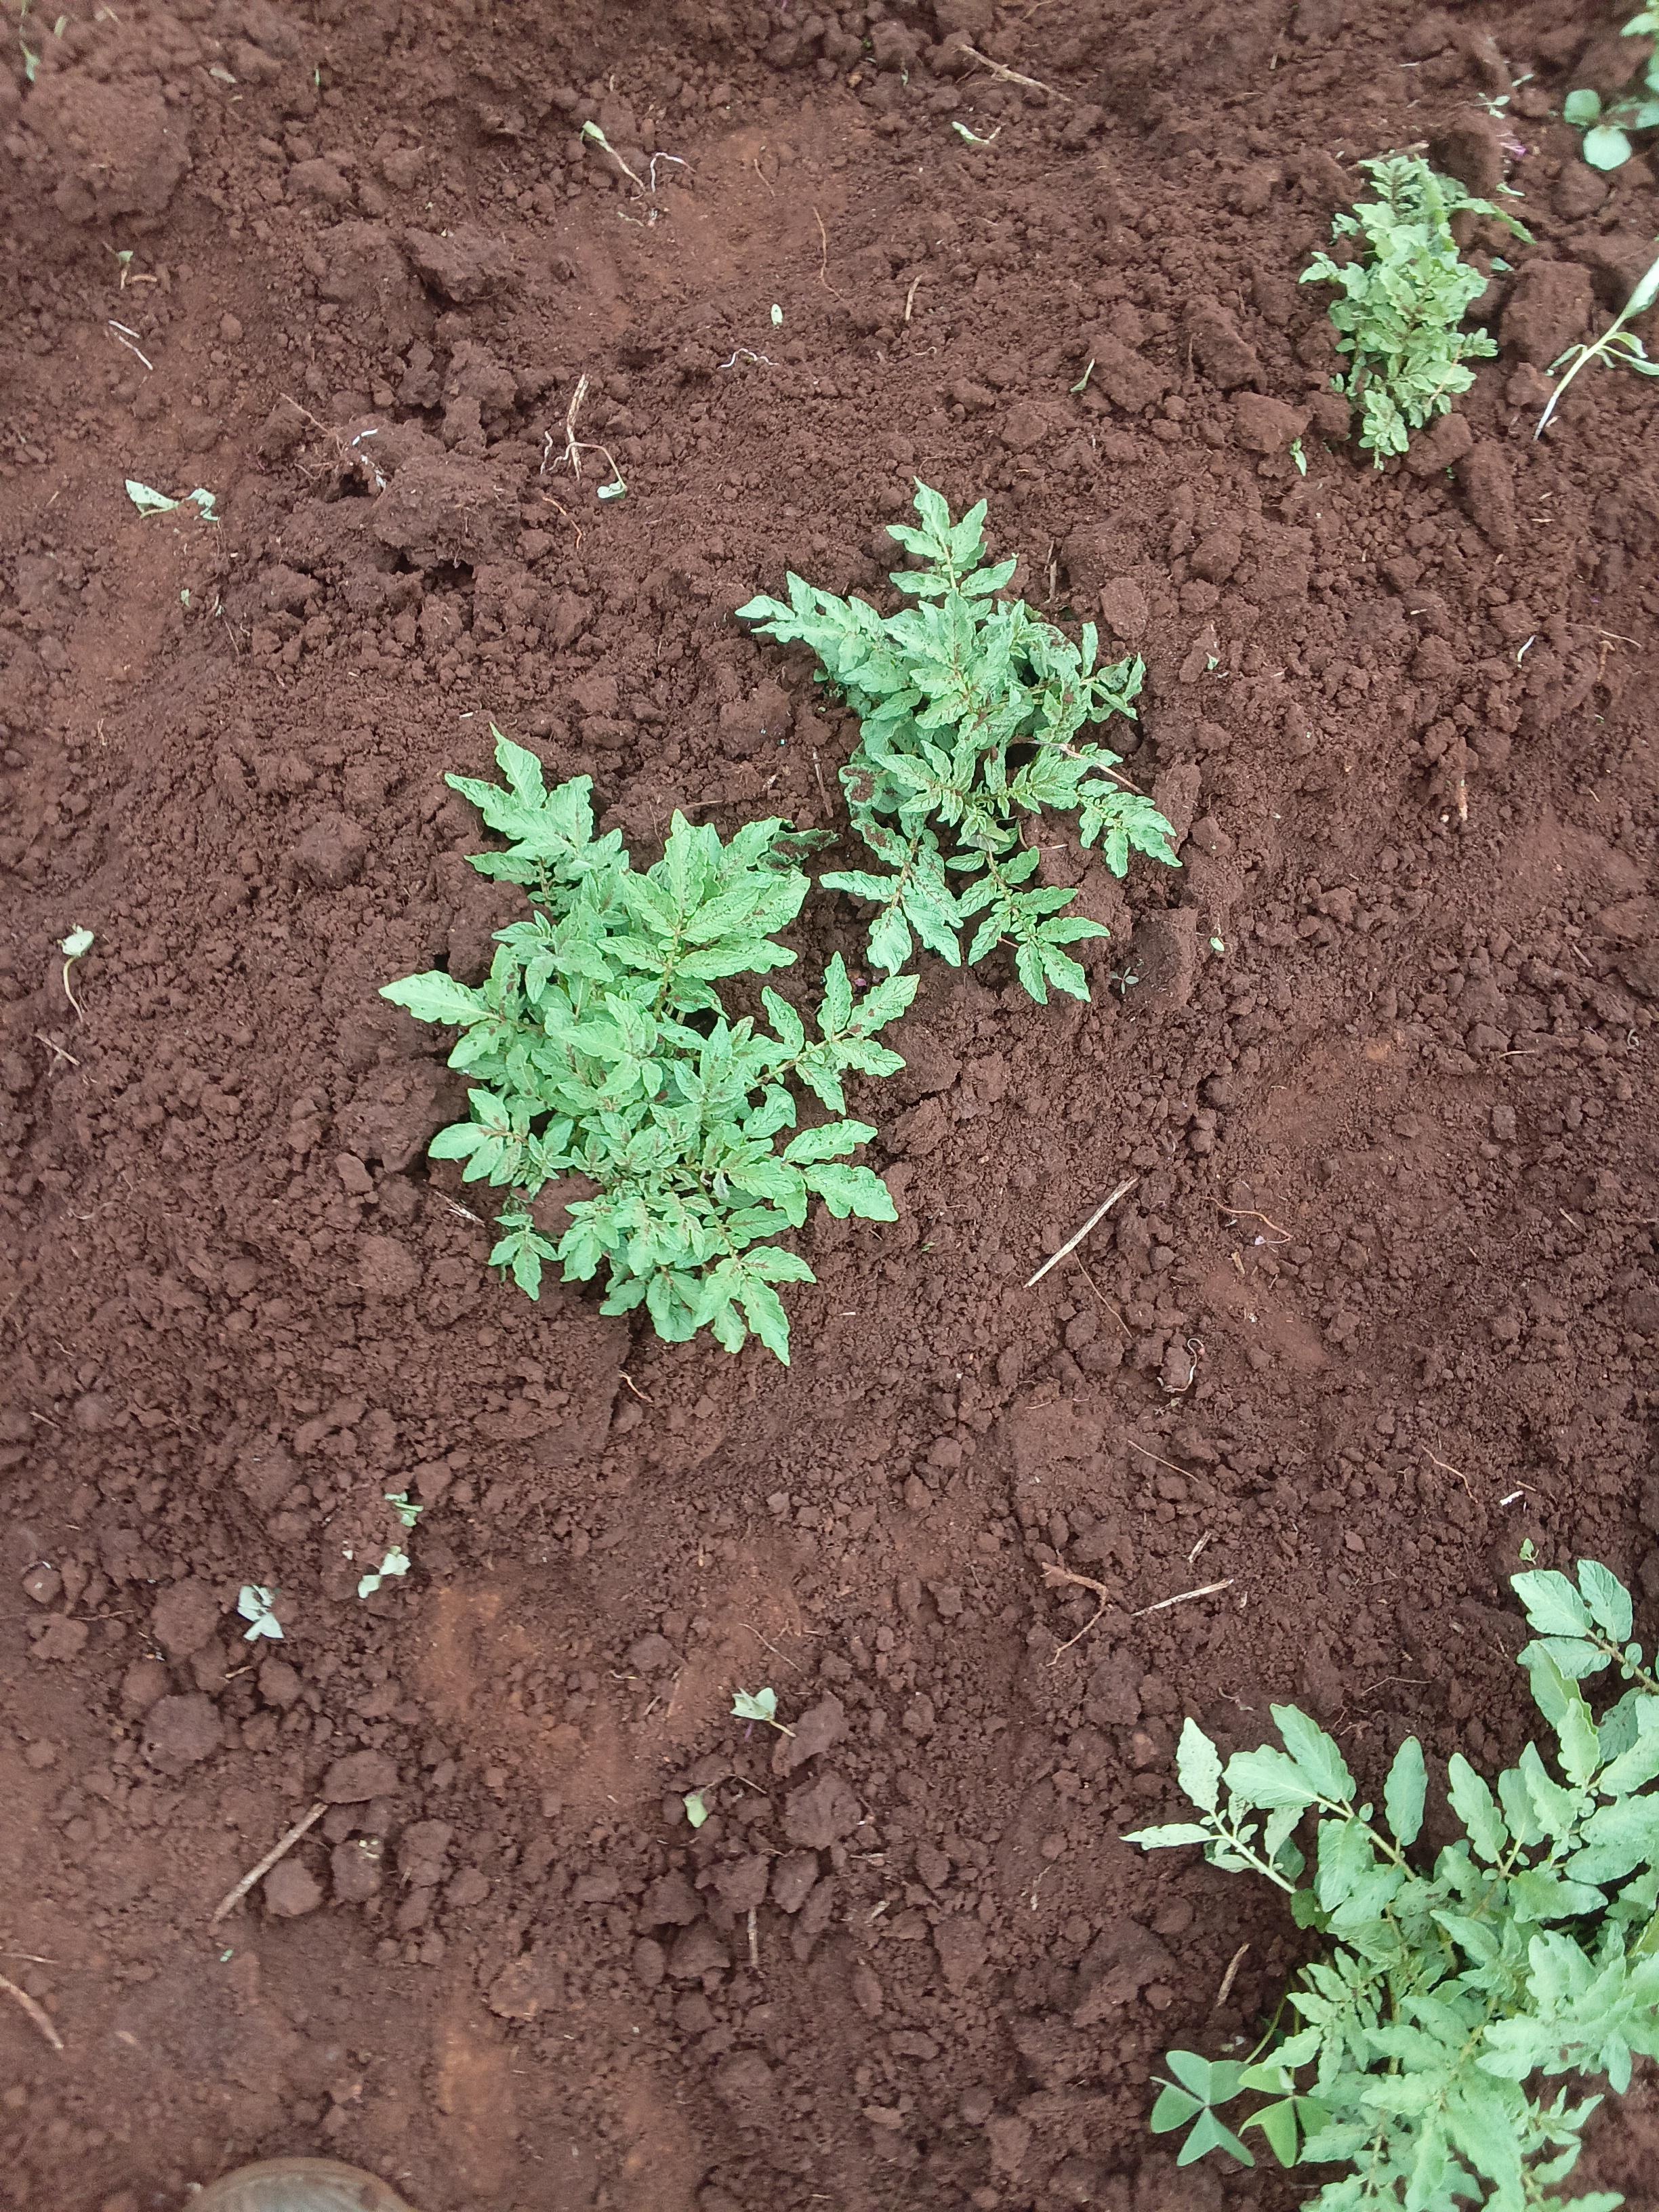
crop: potato
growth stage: sprouting emergence
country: Kenya
